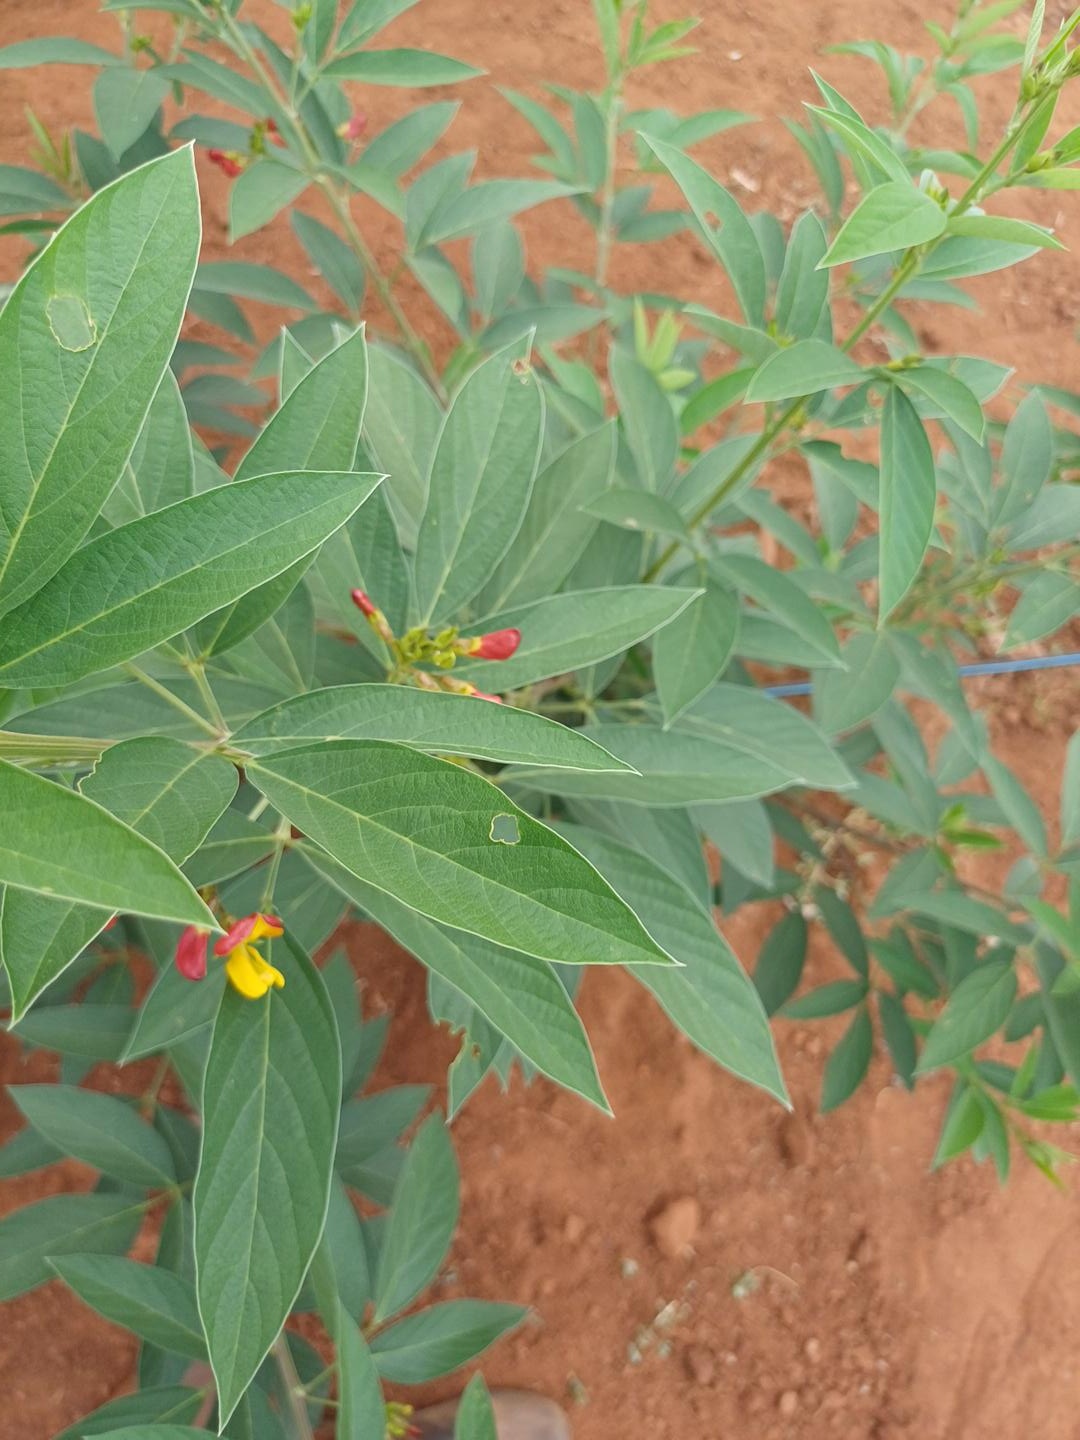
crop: pigeonpea
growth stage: vegetative
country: Kenya
